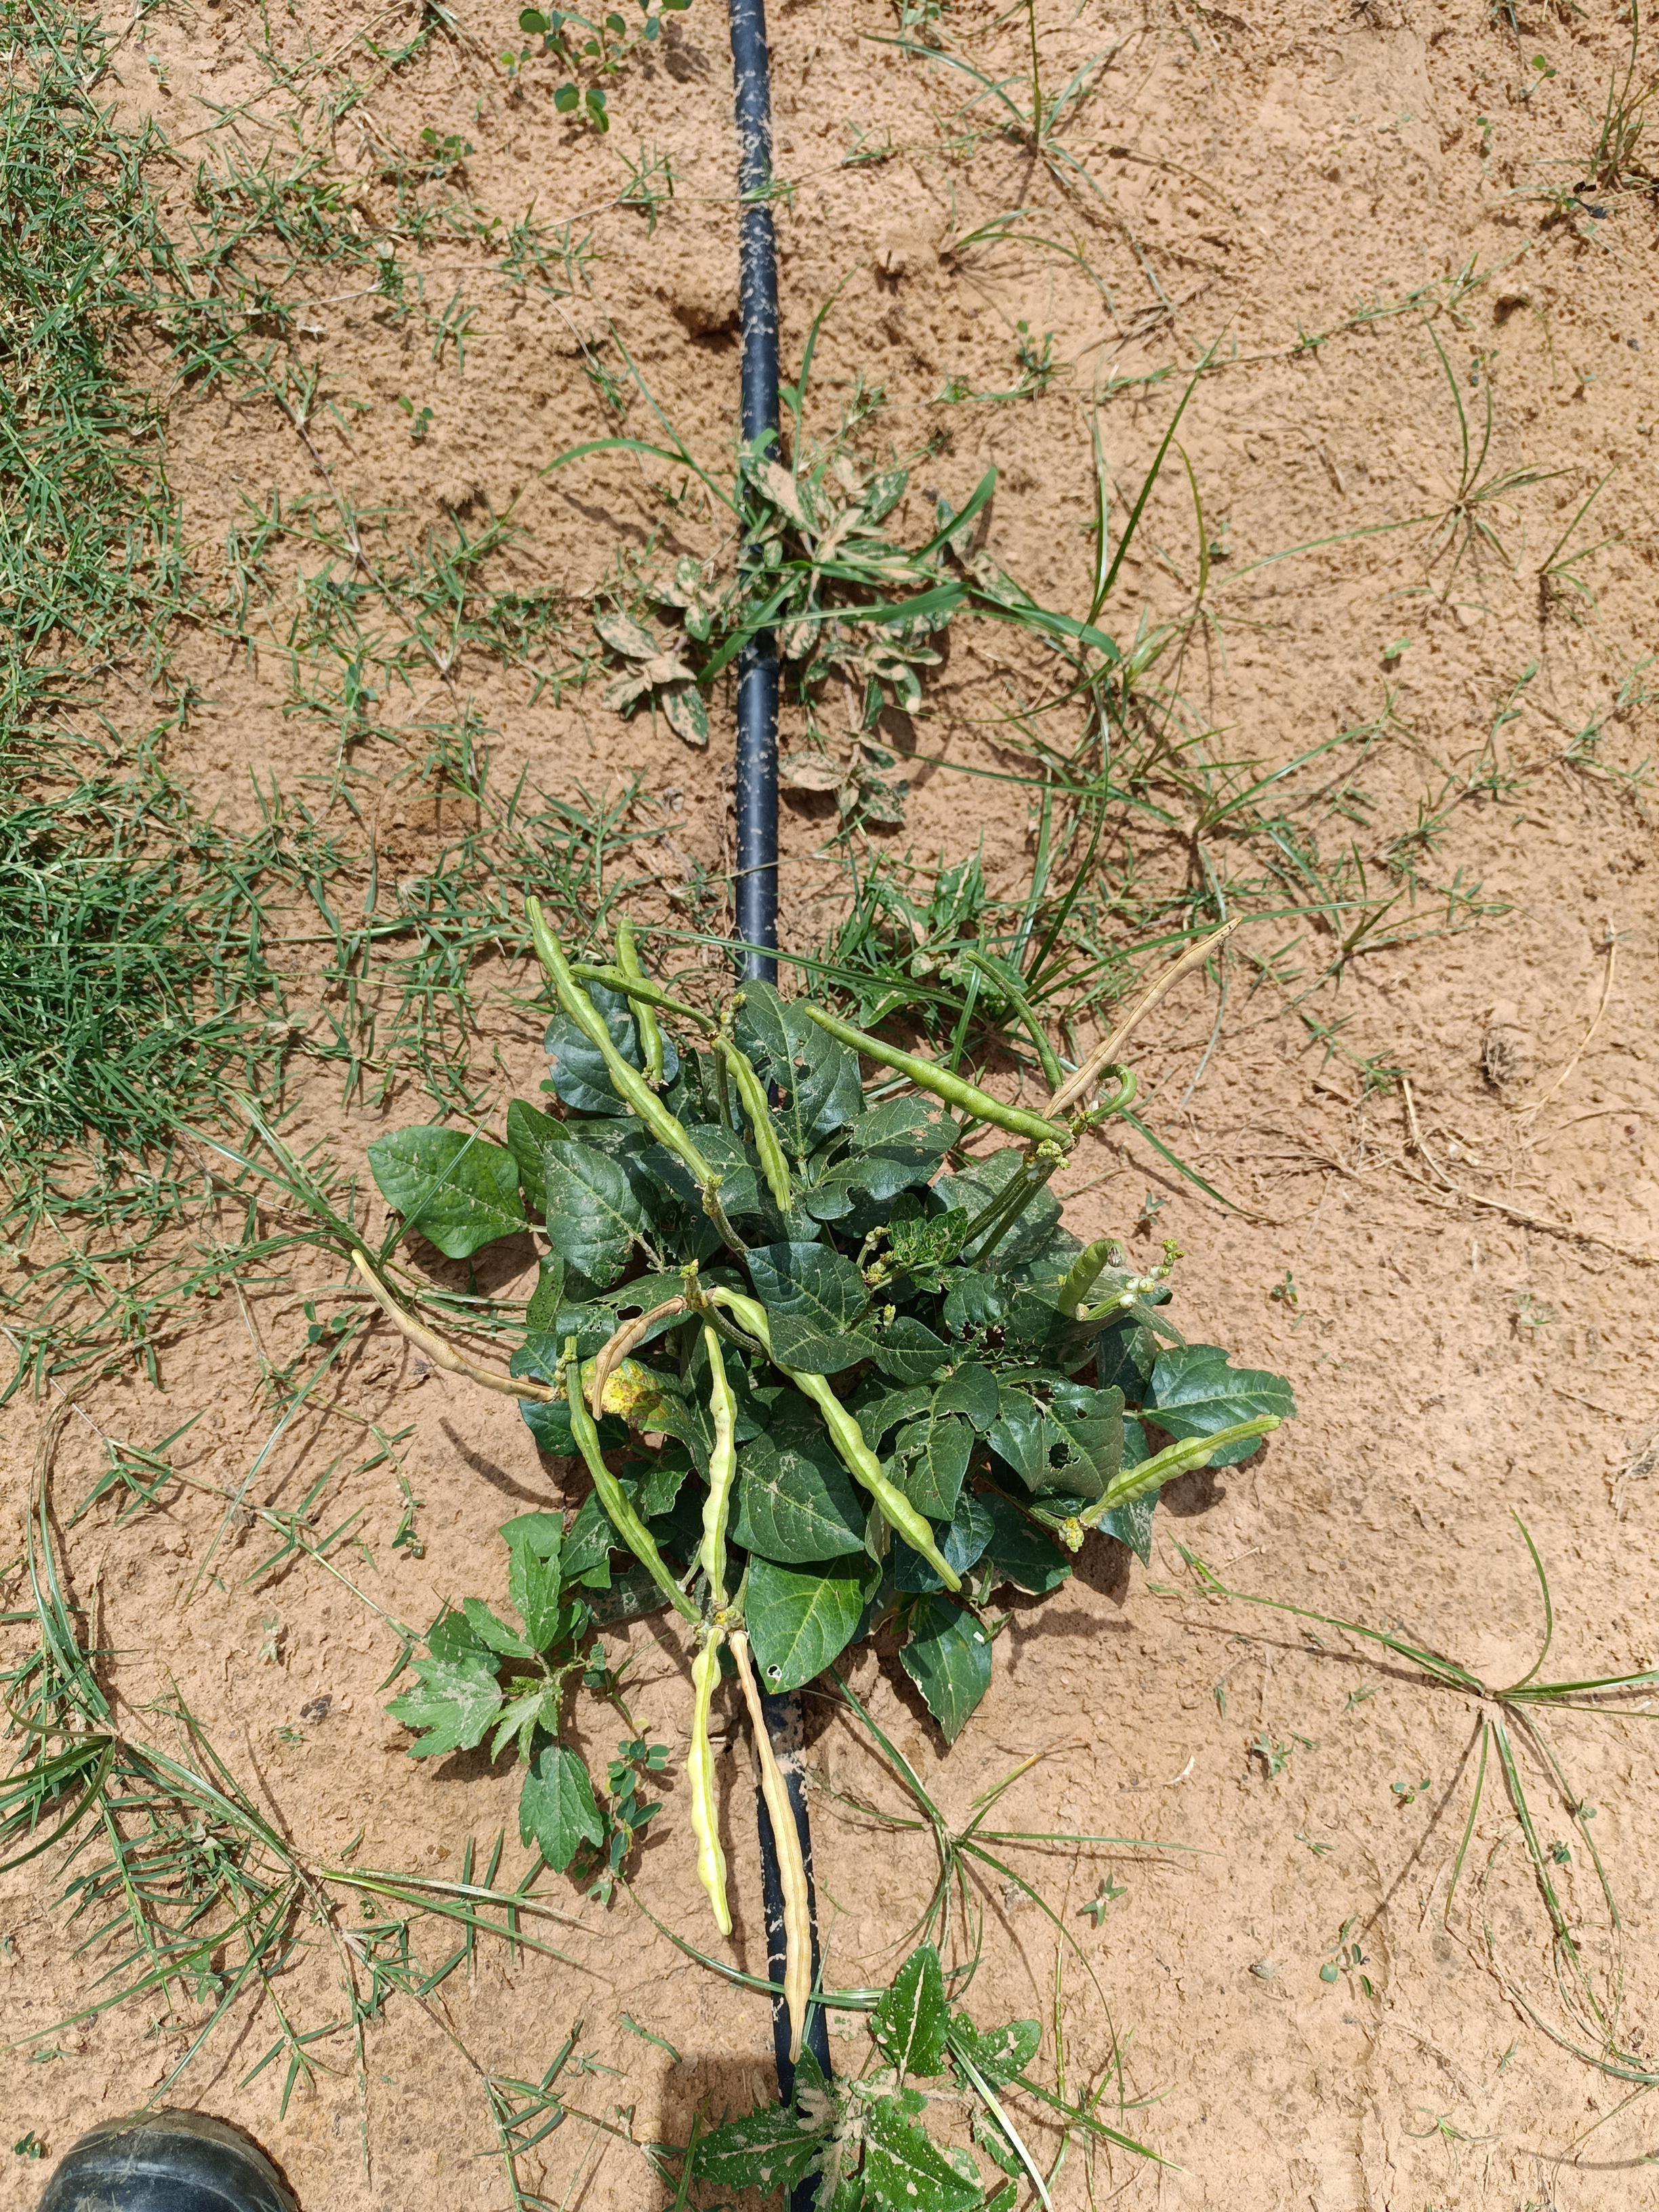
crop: cowpea
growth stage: development pod
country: Nigeria
